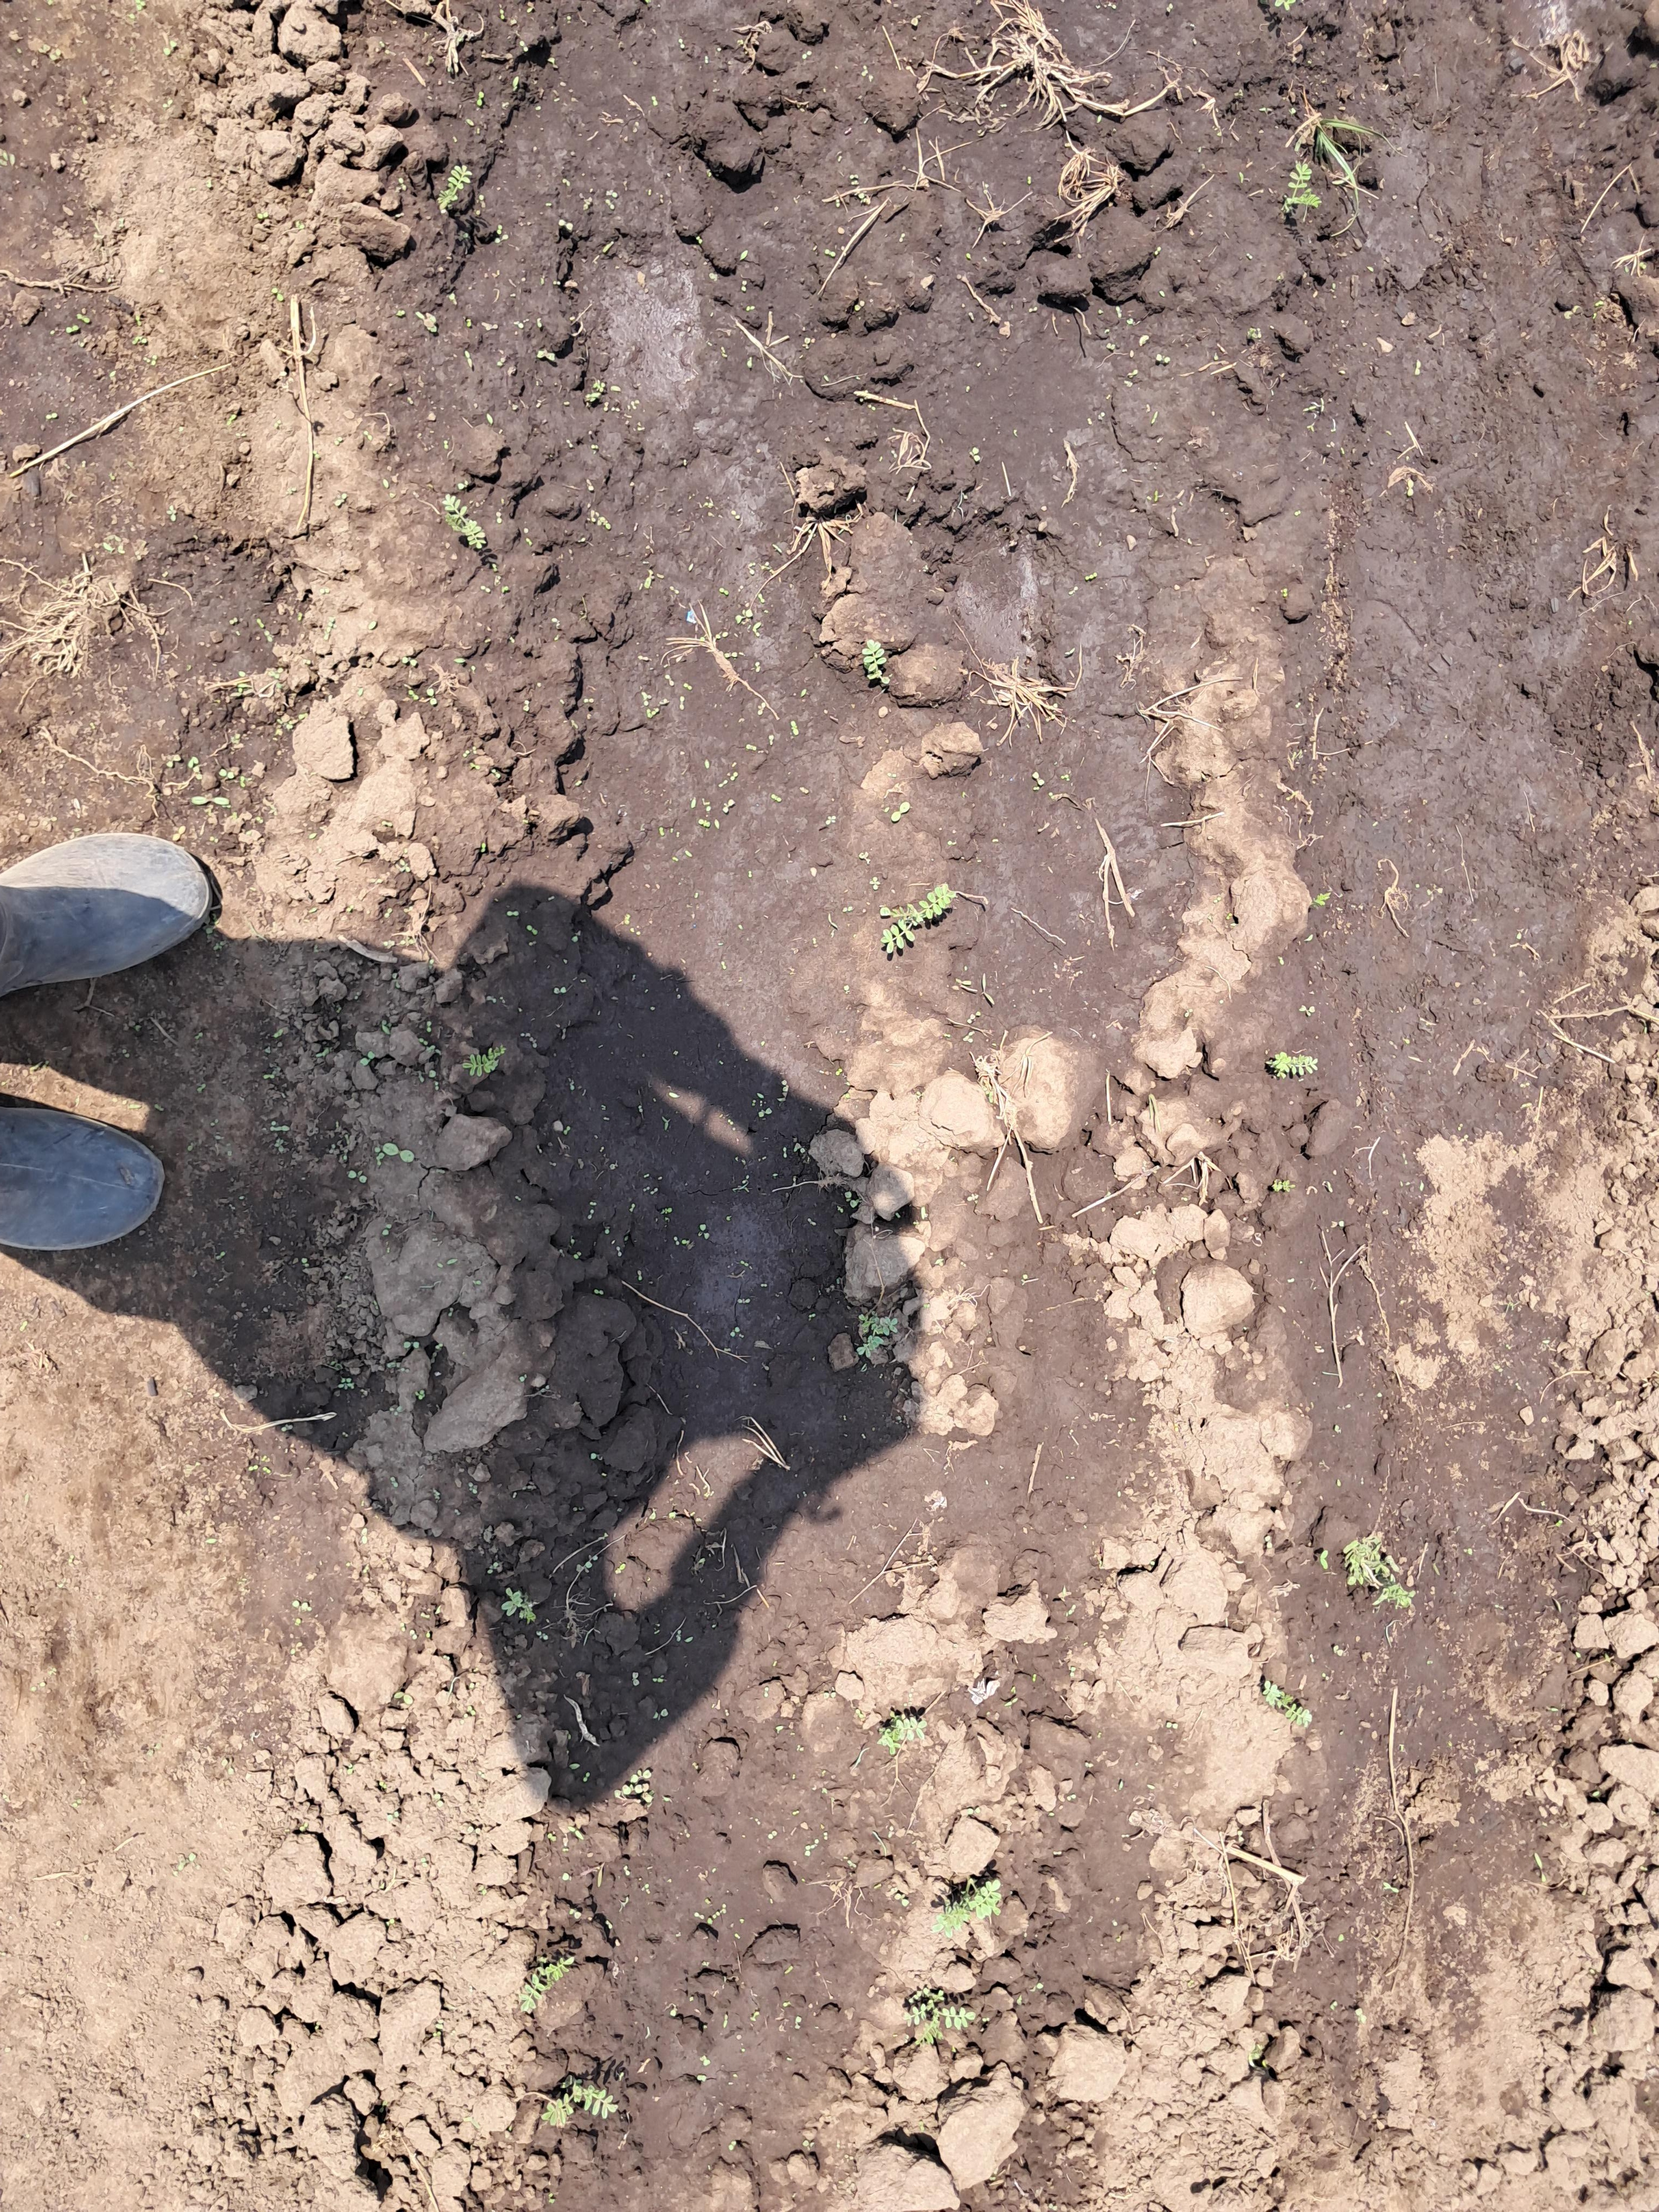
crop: chickpea
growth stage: emergence
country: Tanzania
